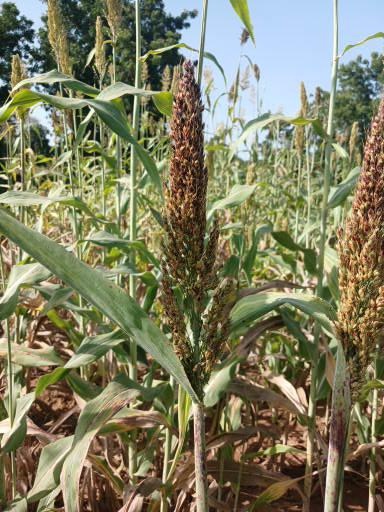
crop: sorghum
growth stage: filling grain
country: Senegal
